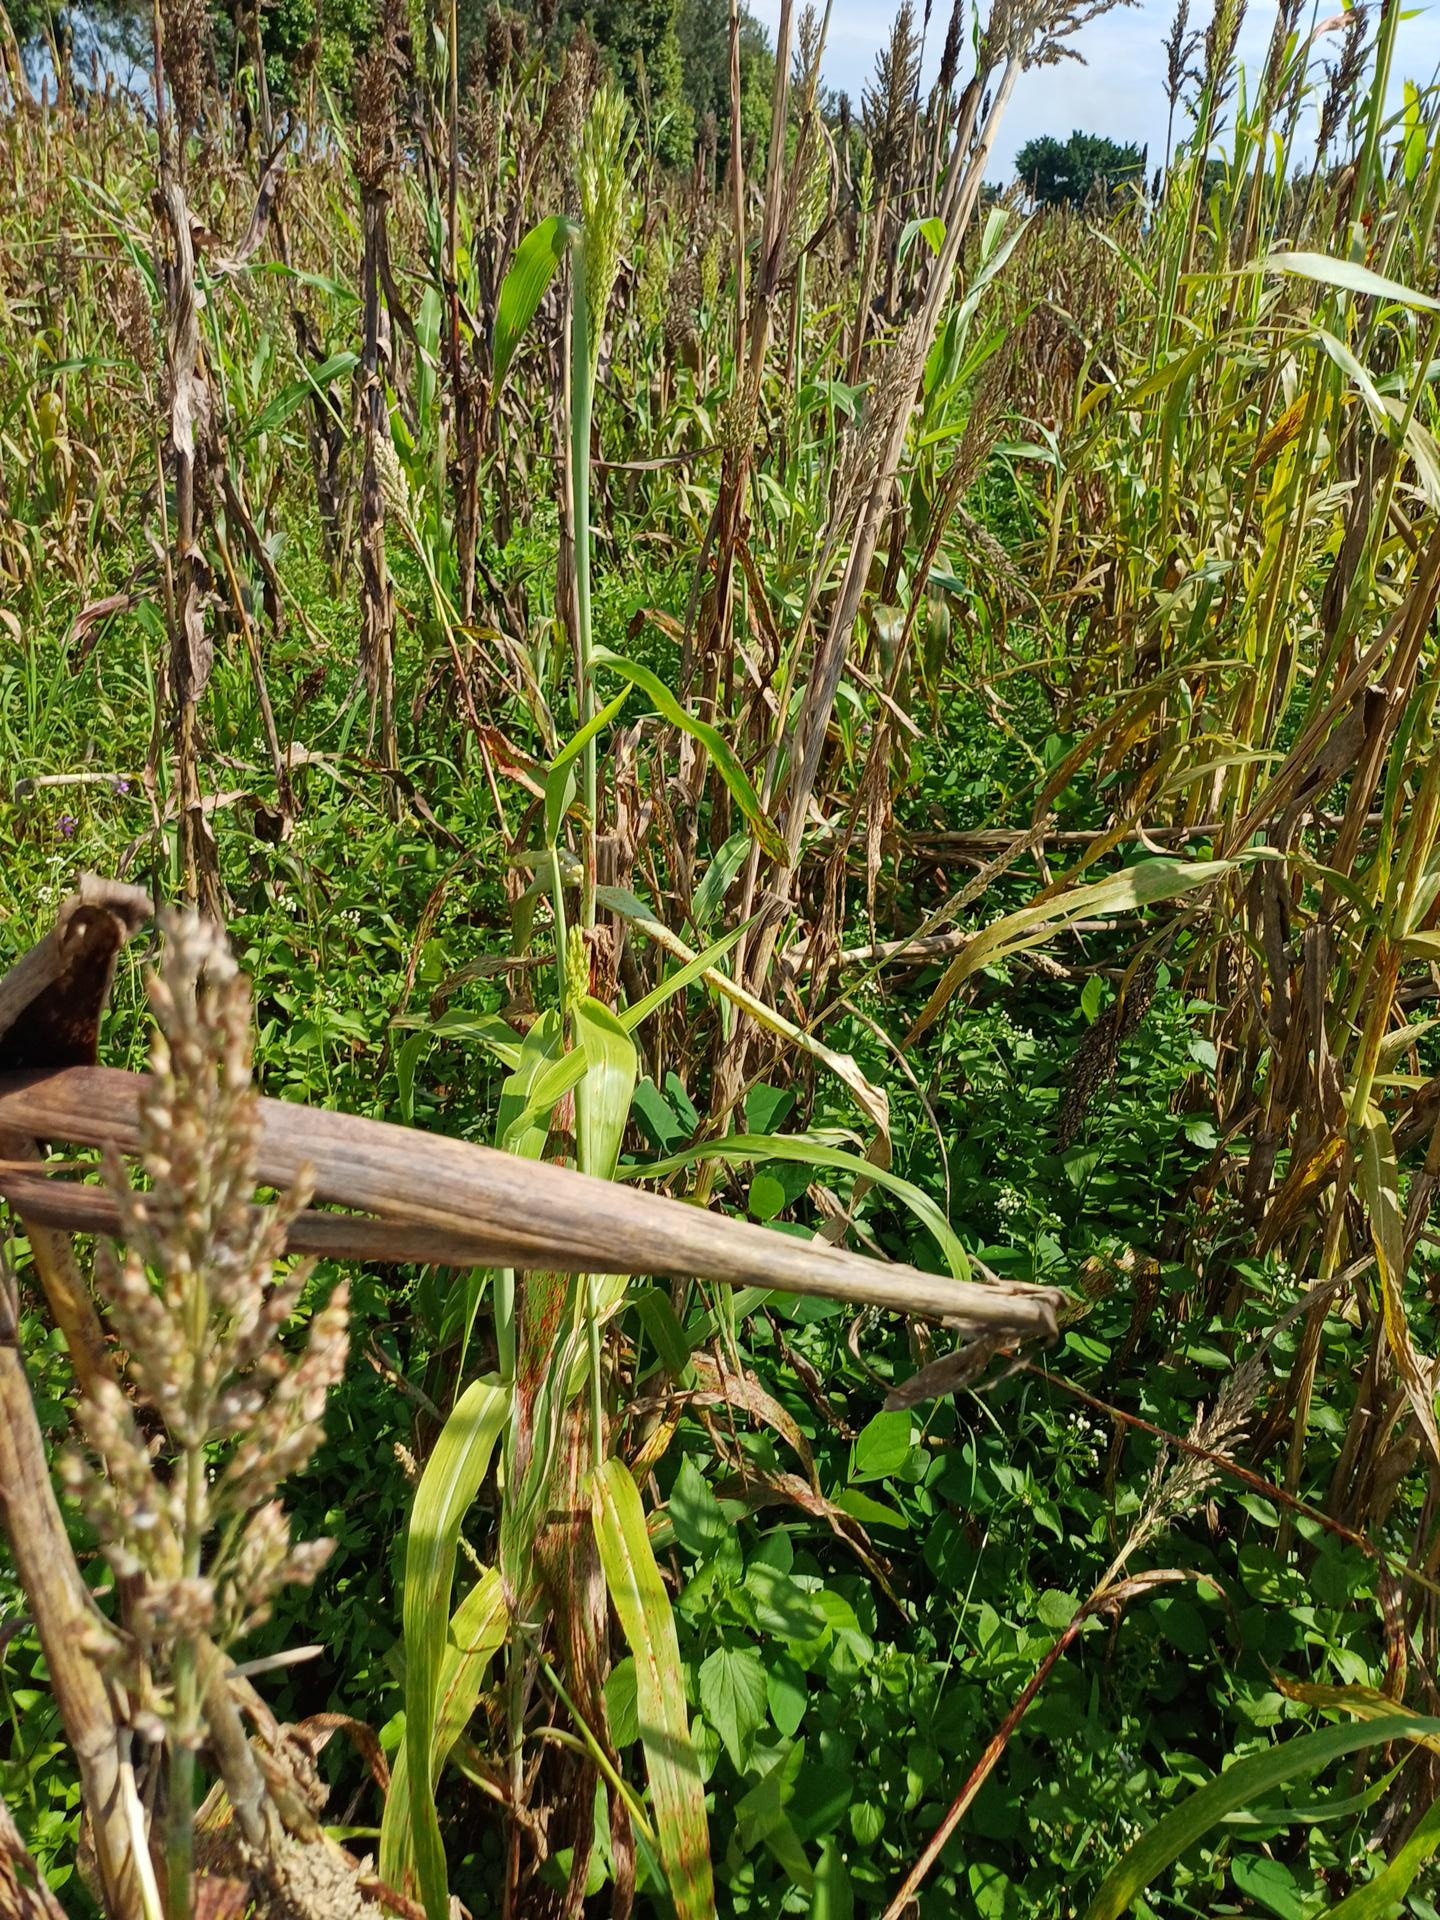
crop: sorghum
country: Kenya
